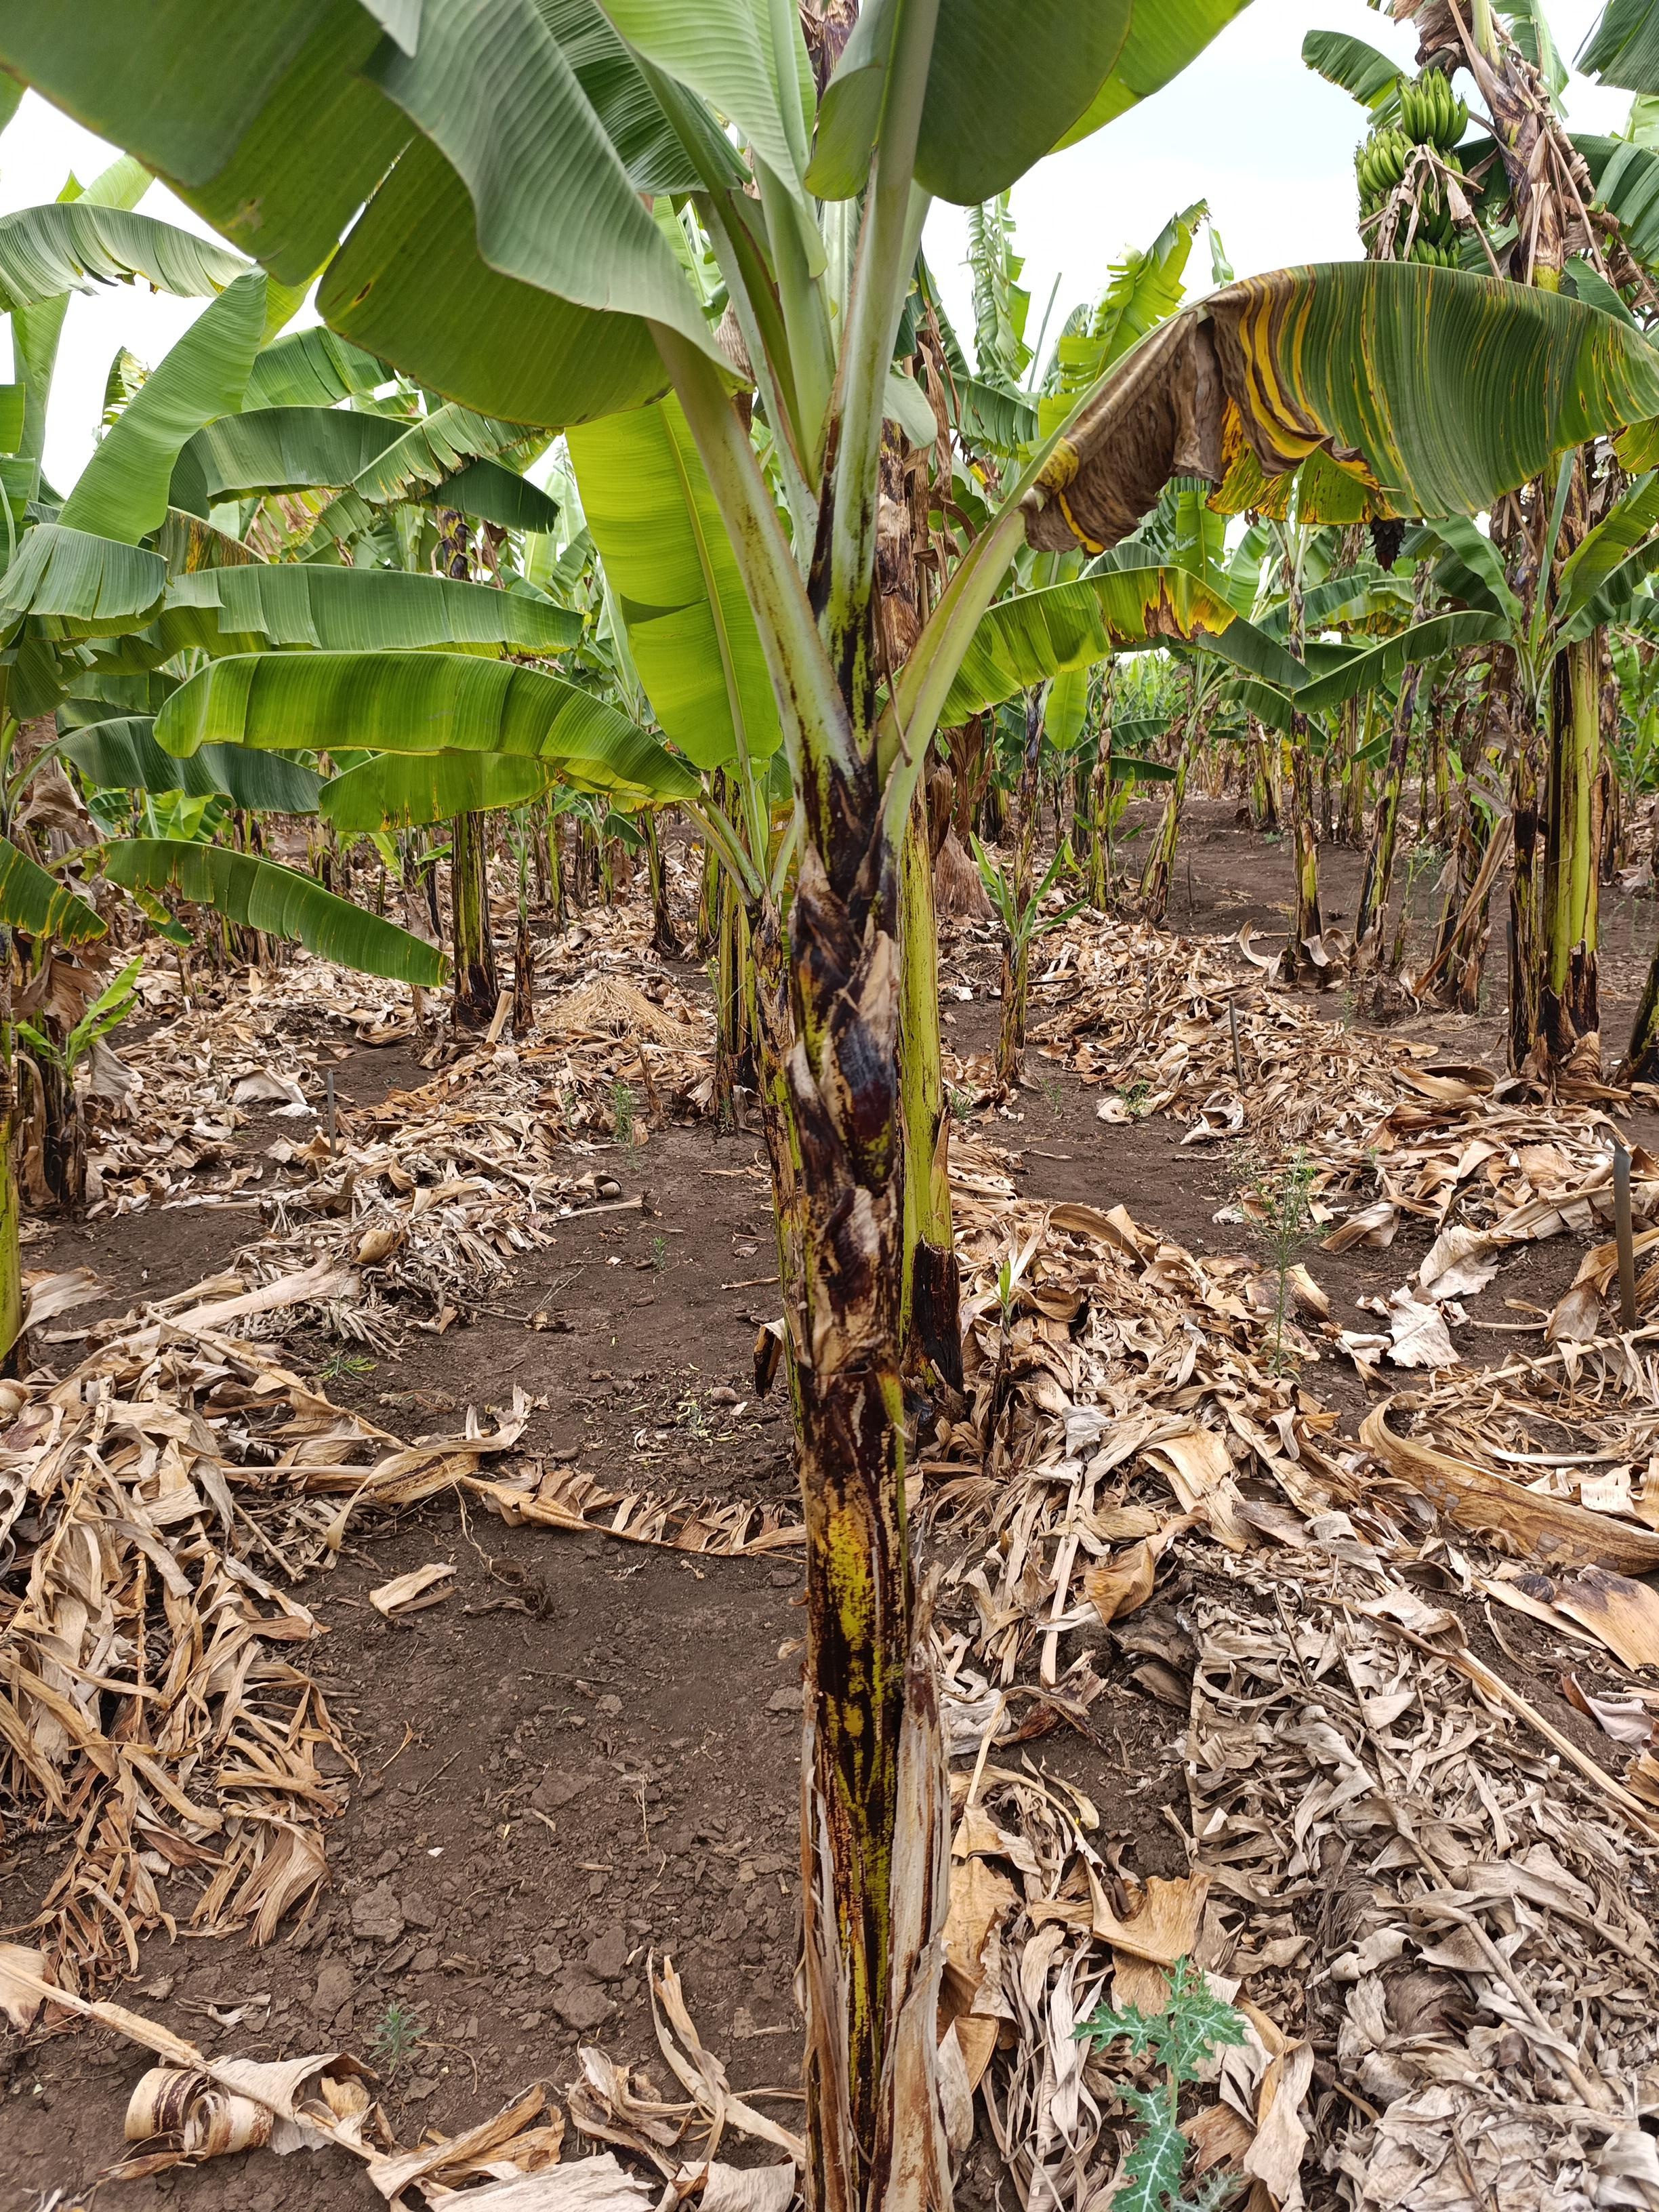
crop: banana
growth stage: vegetative
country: Tanzania
